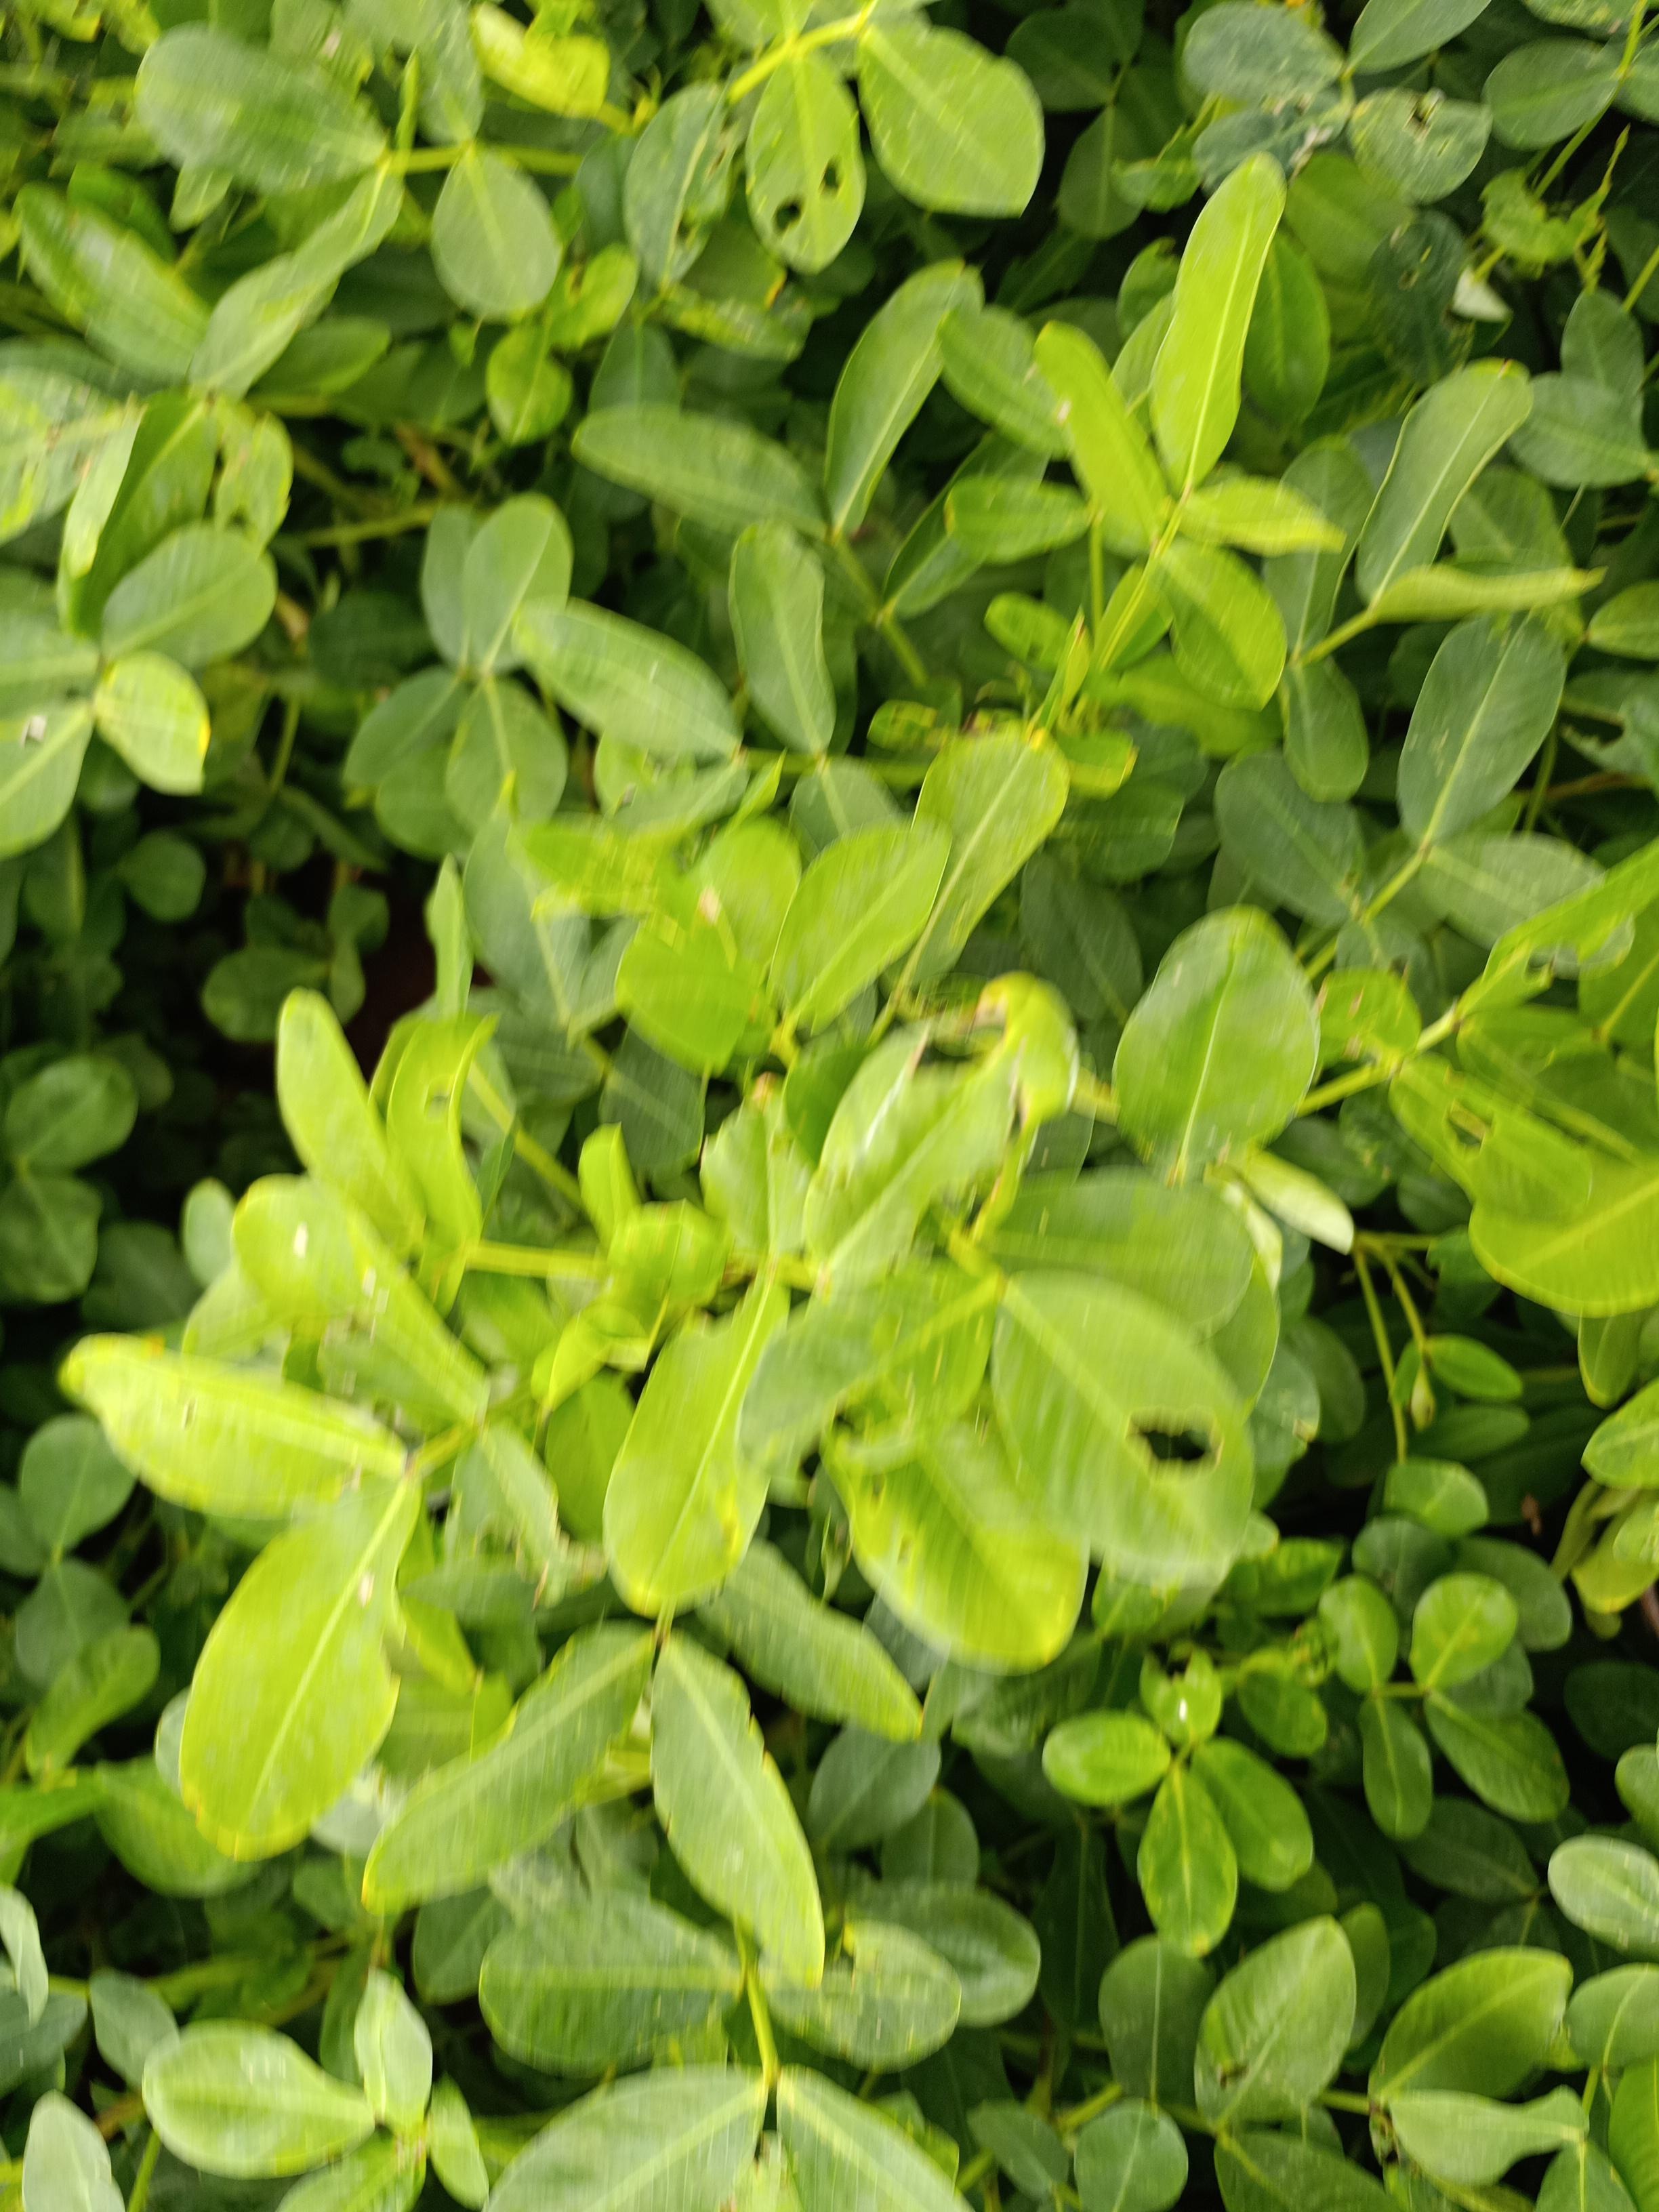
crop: groundnut
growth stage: flowering
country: Kenya
